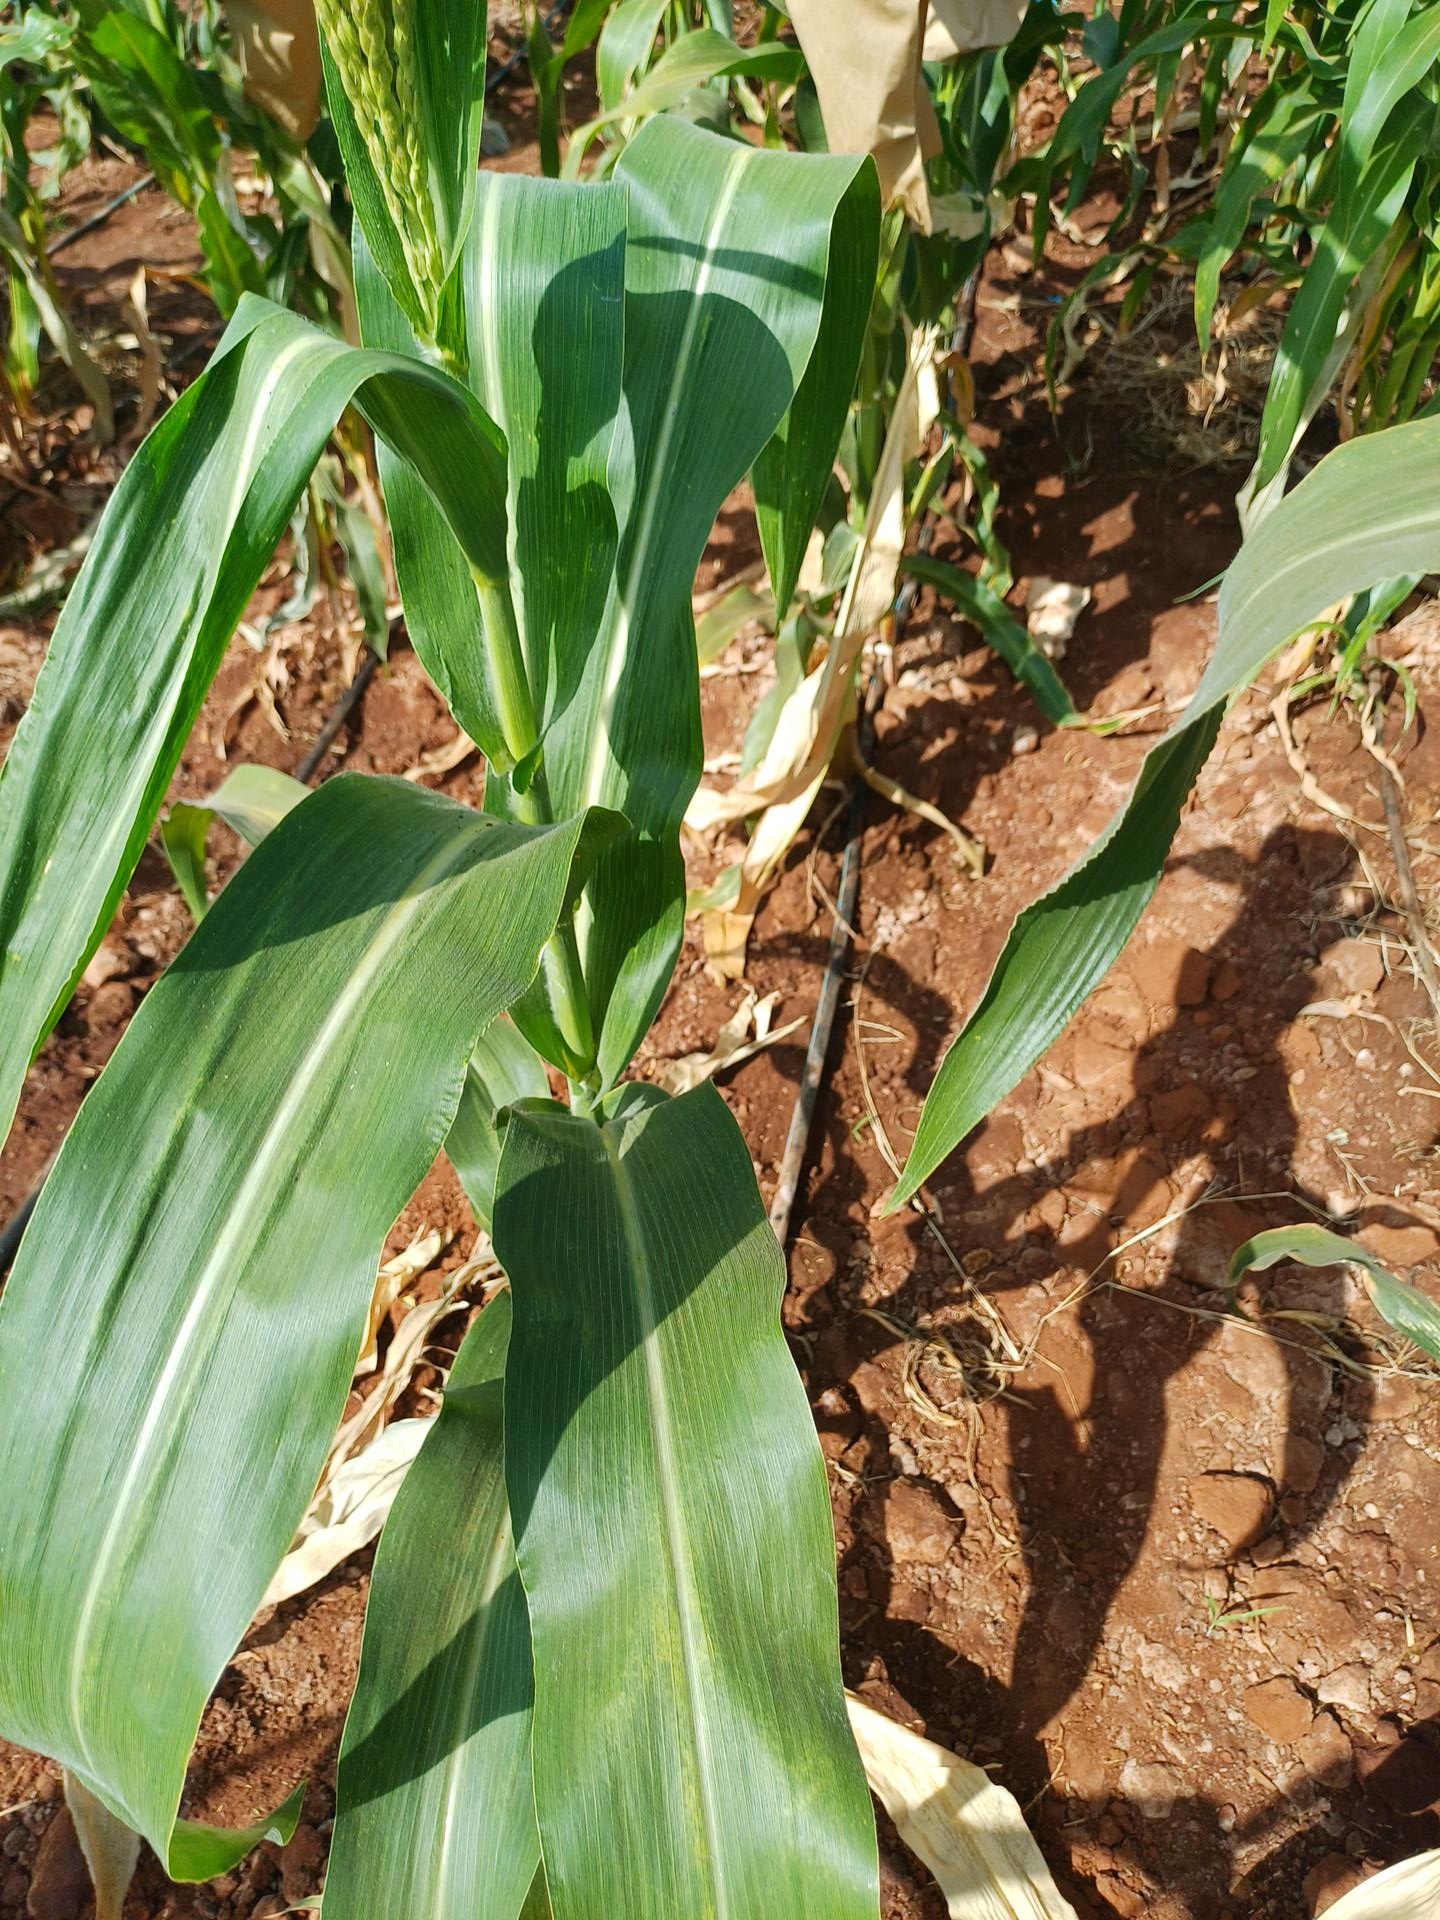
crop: maize
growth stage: flowering
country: Kenya
